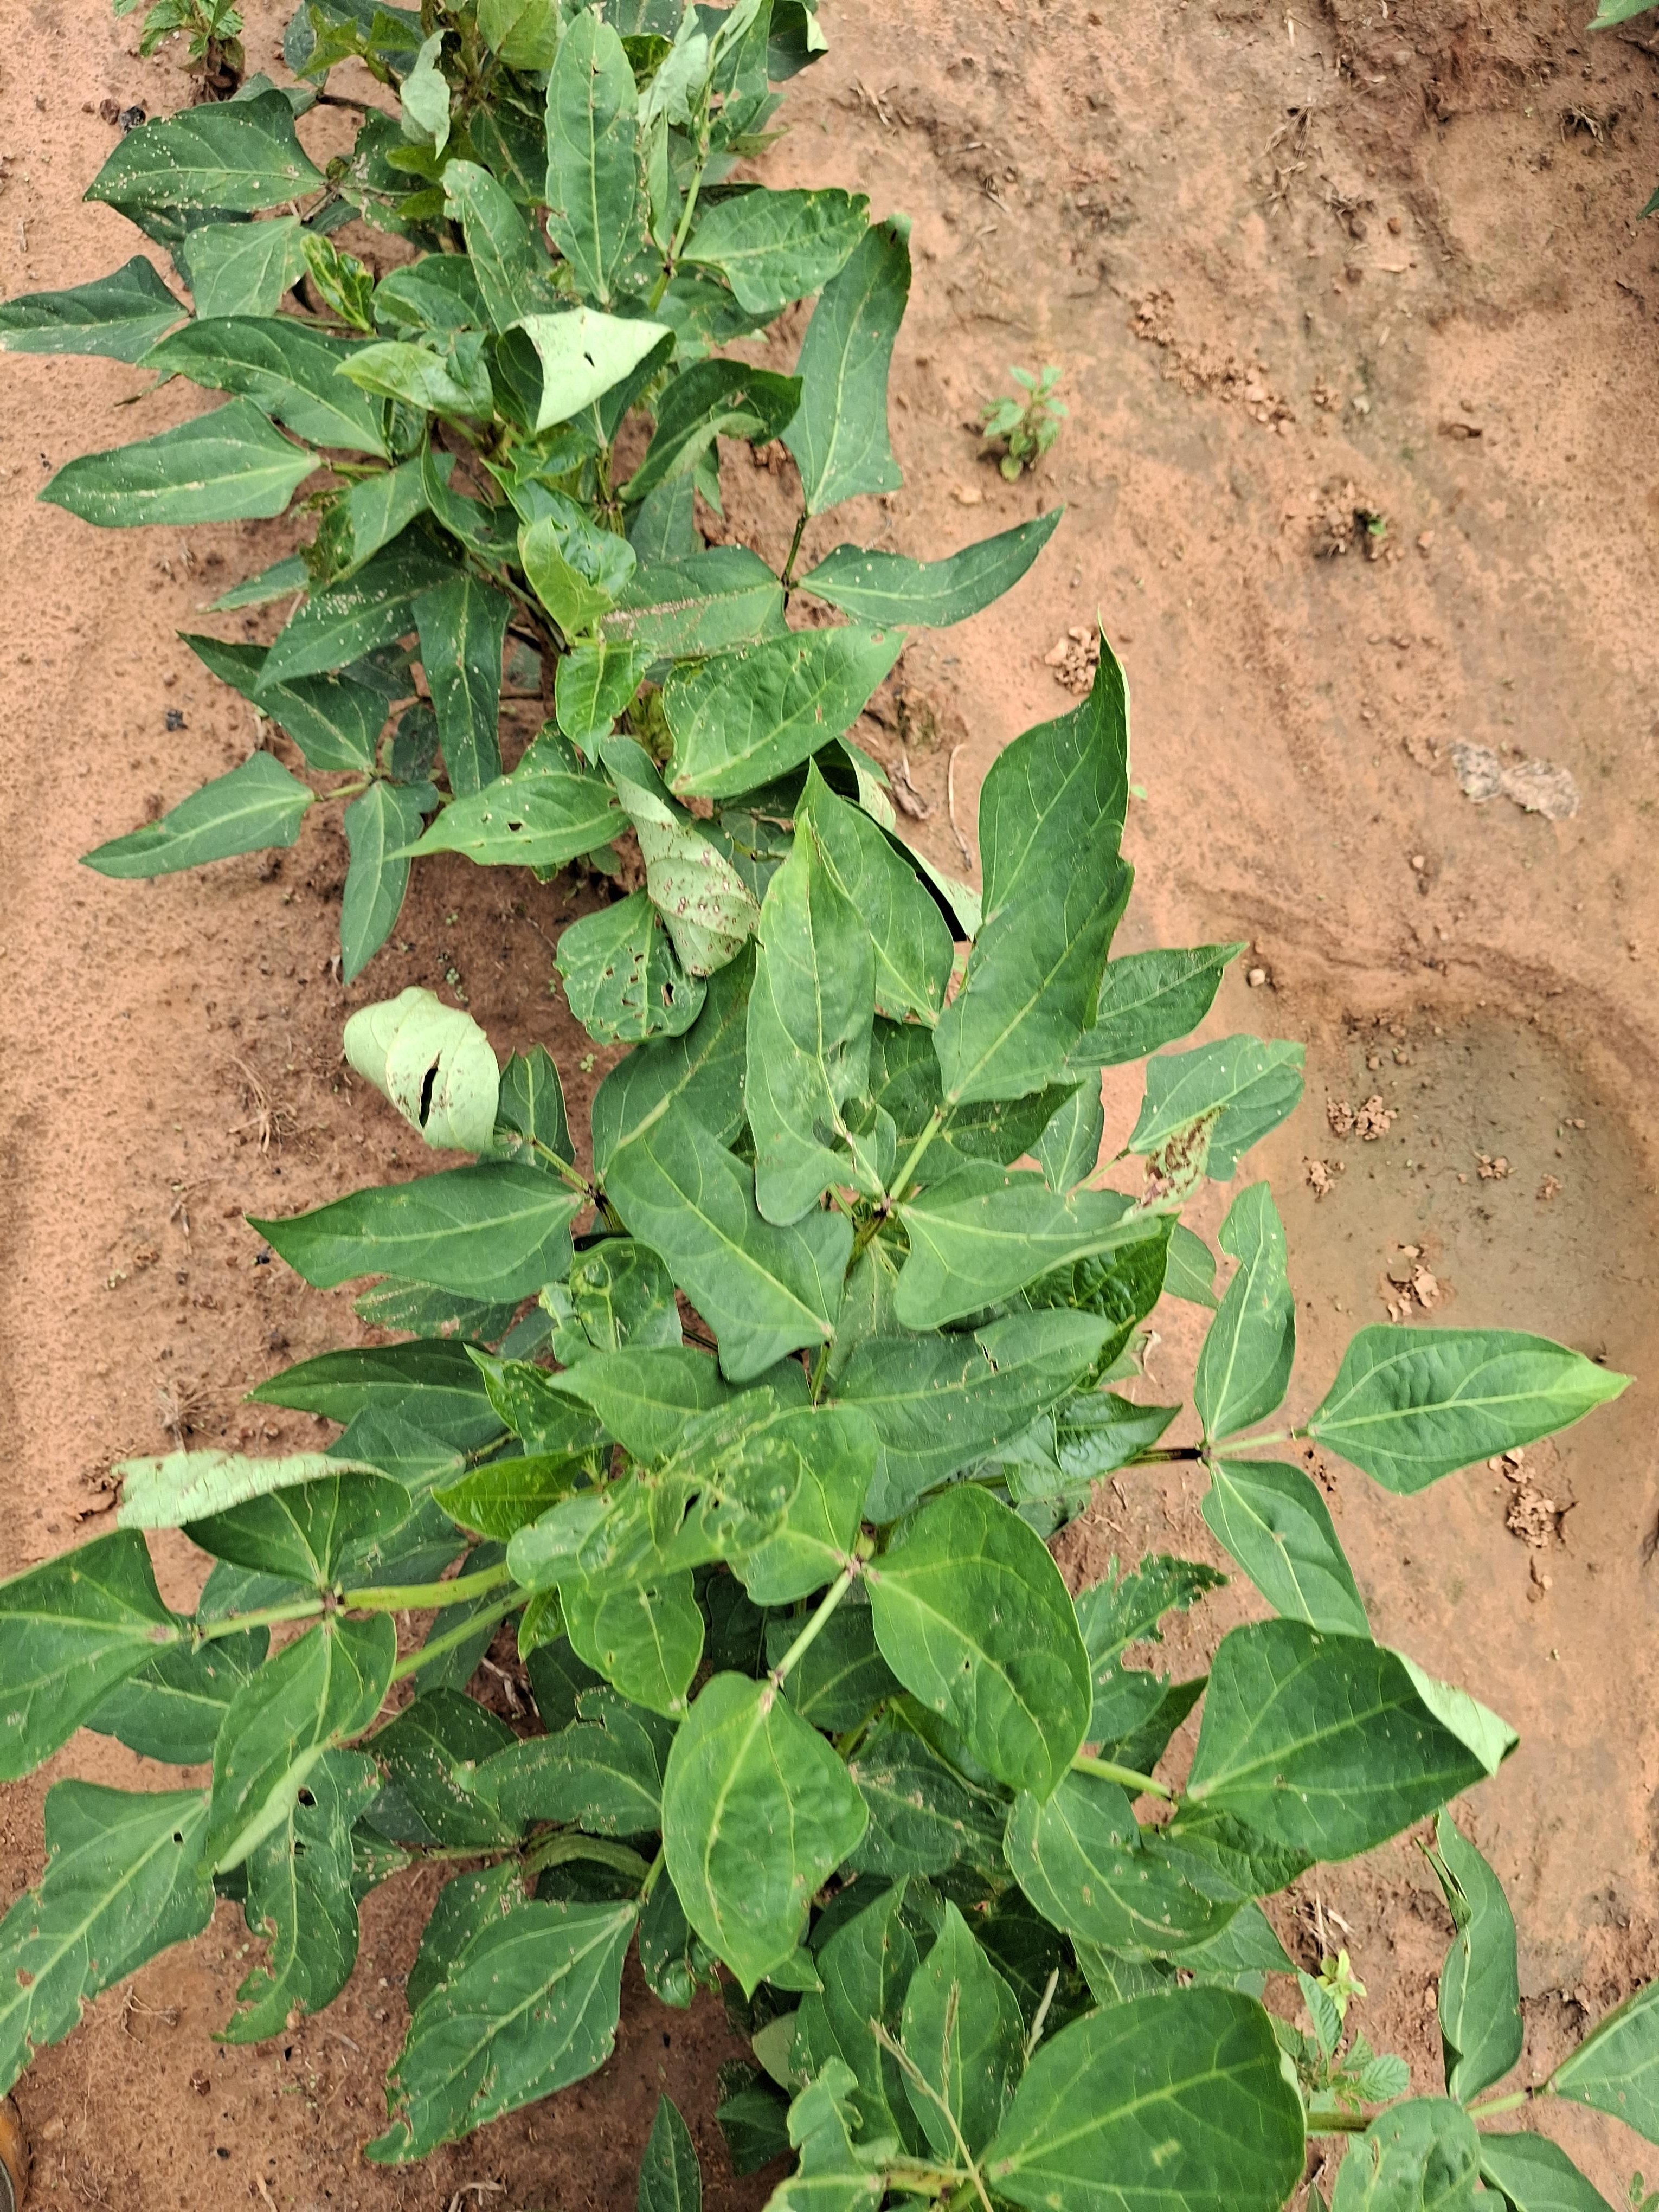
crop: cowpea
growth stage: vegetative
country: Nigeria
